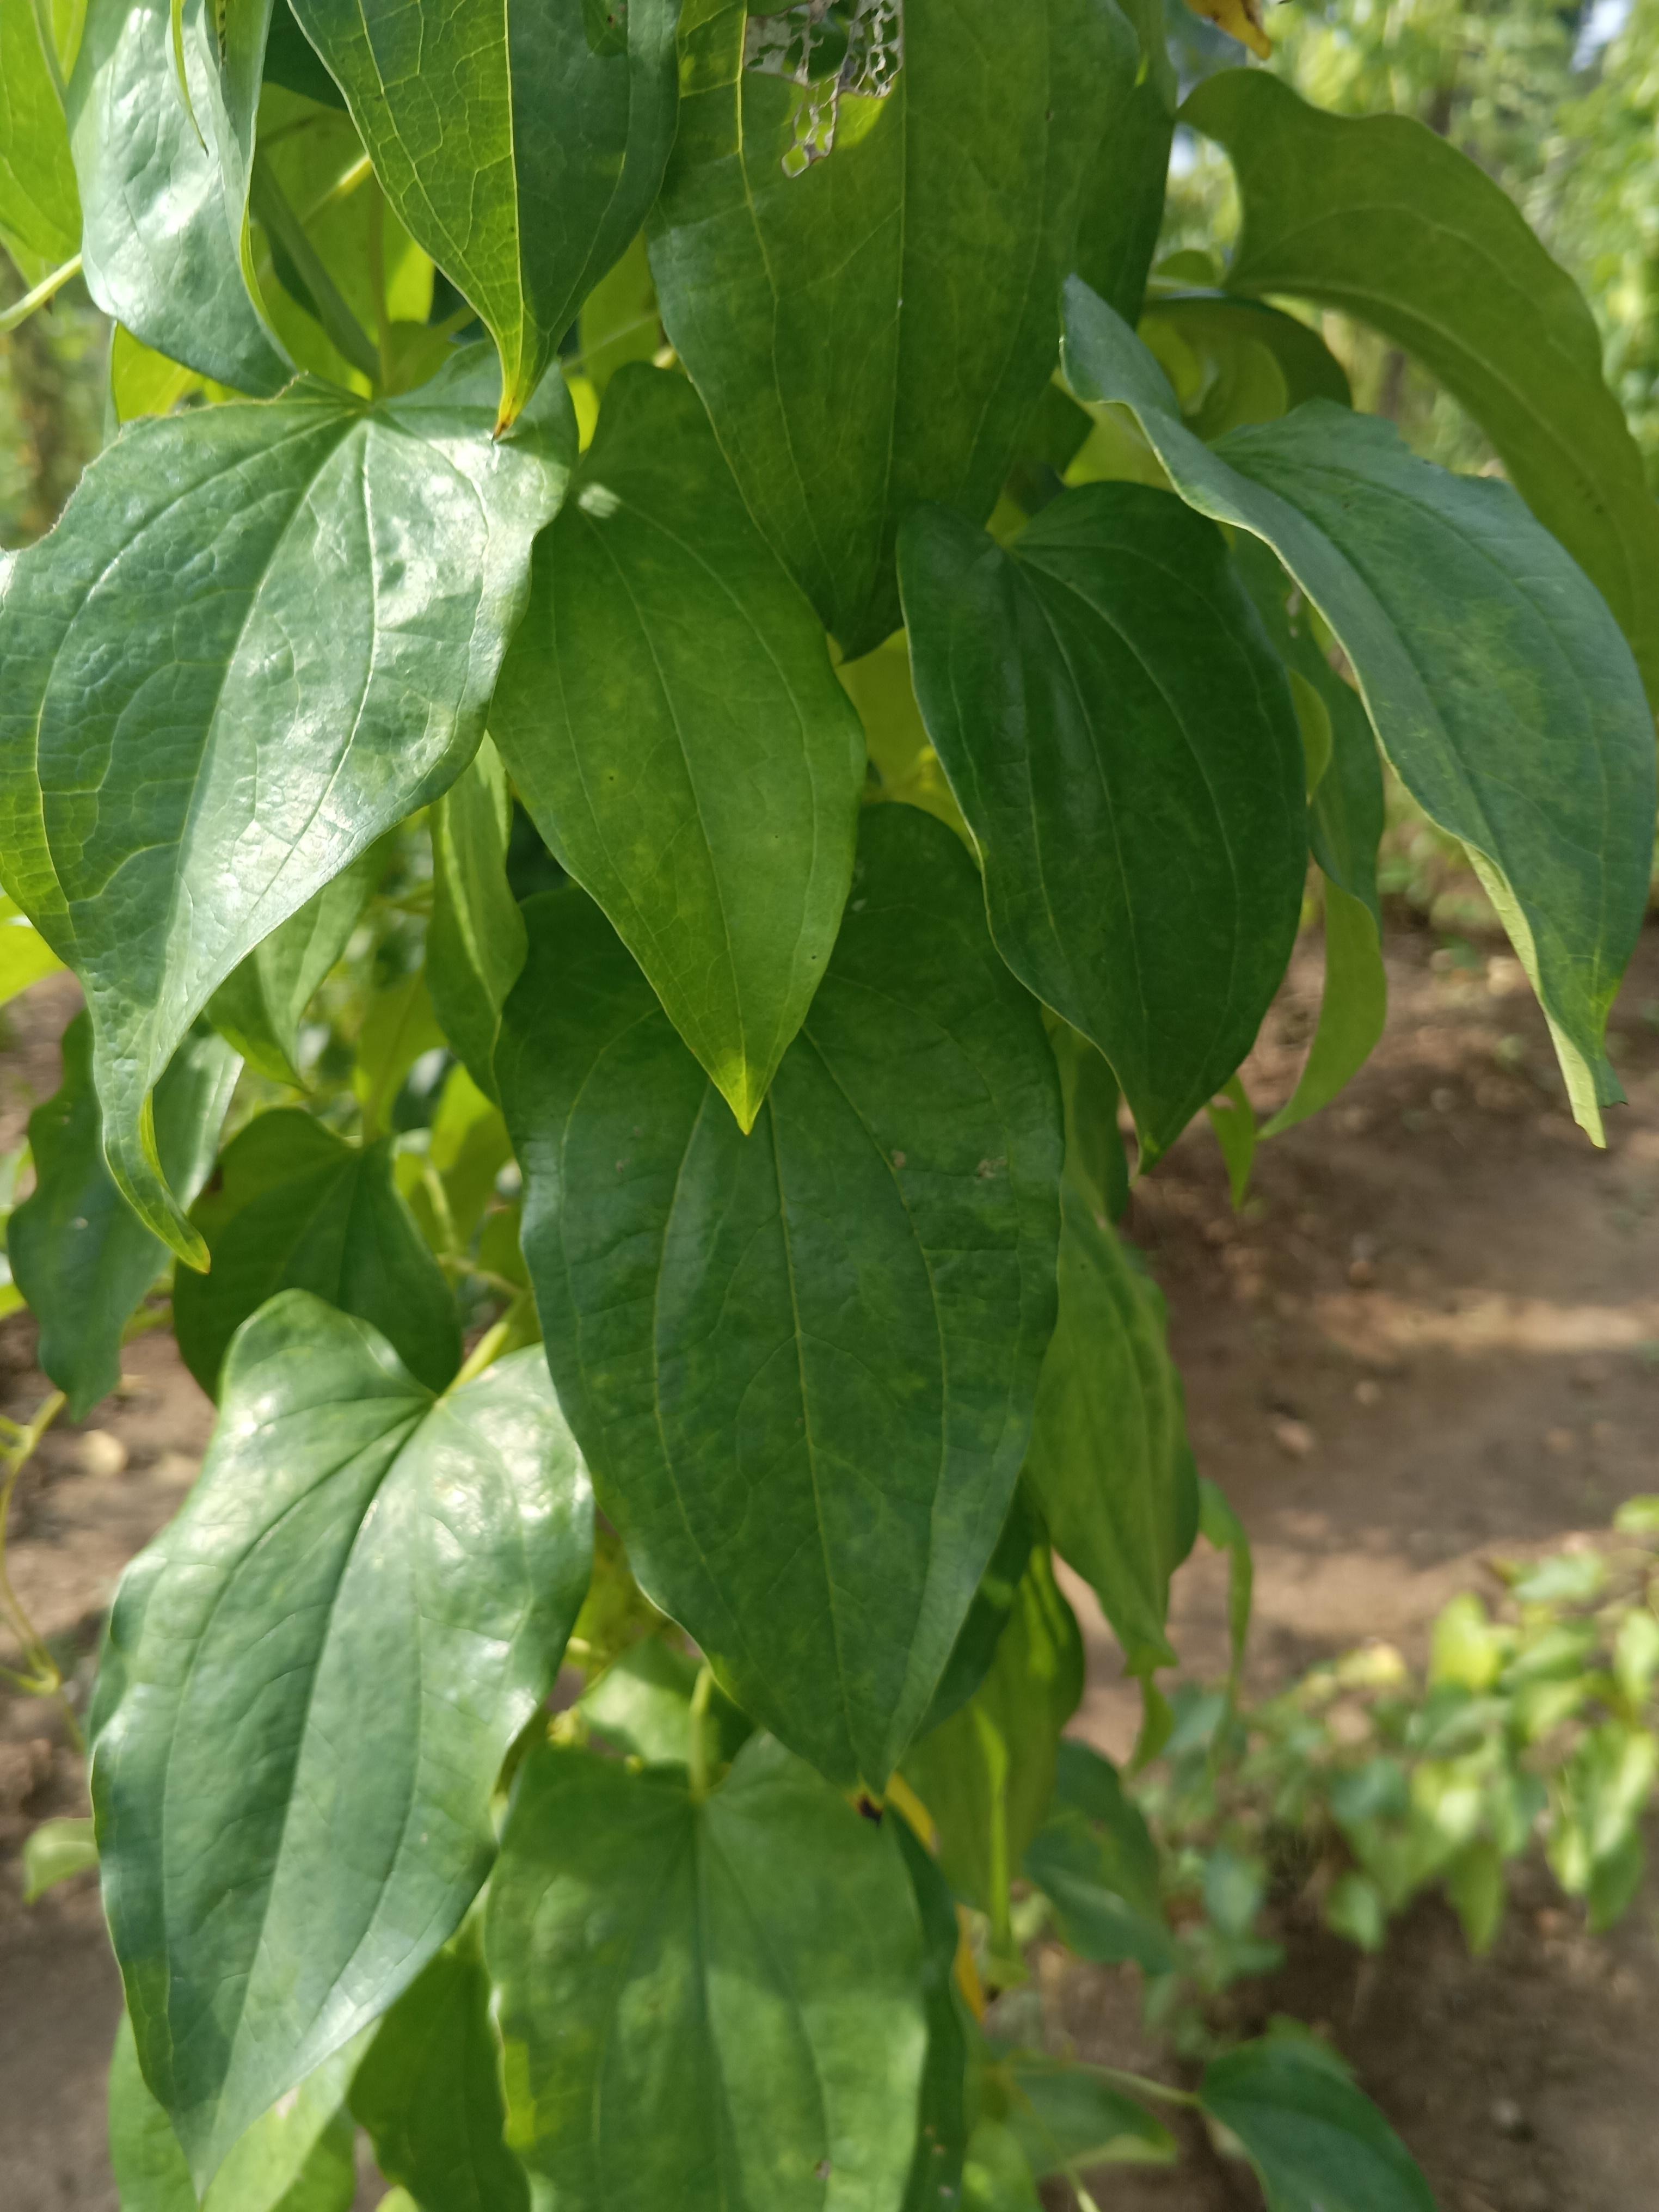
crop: yam
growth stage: maturity
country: Nigeria
